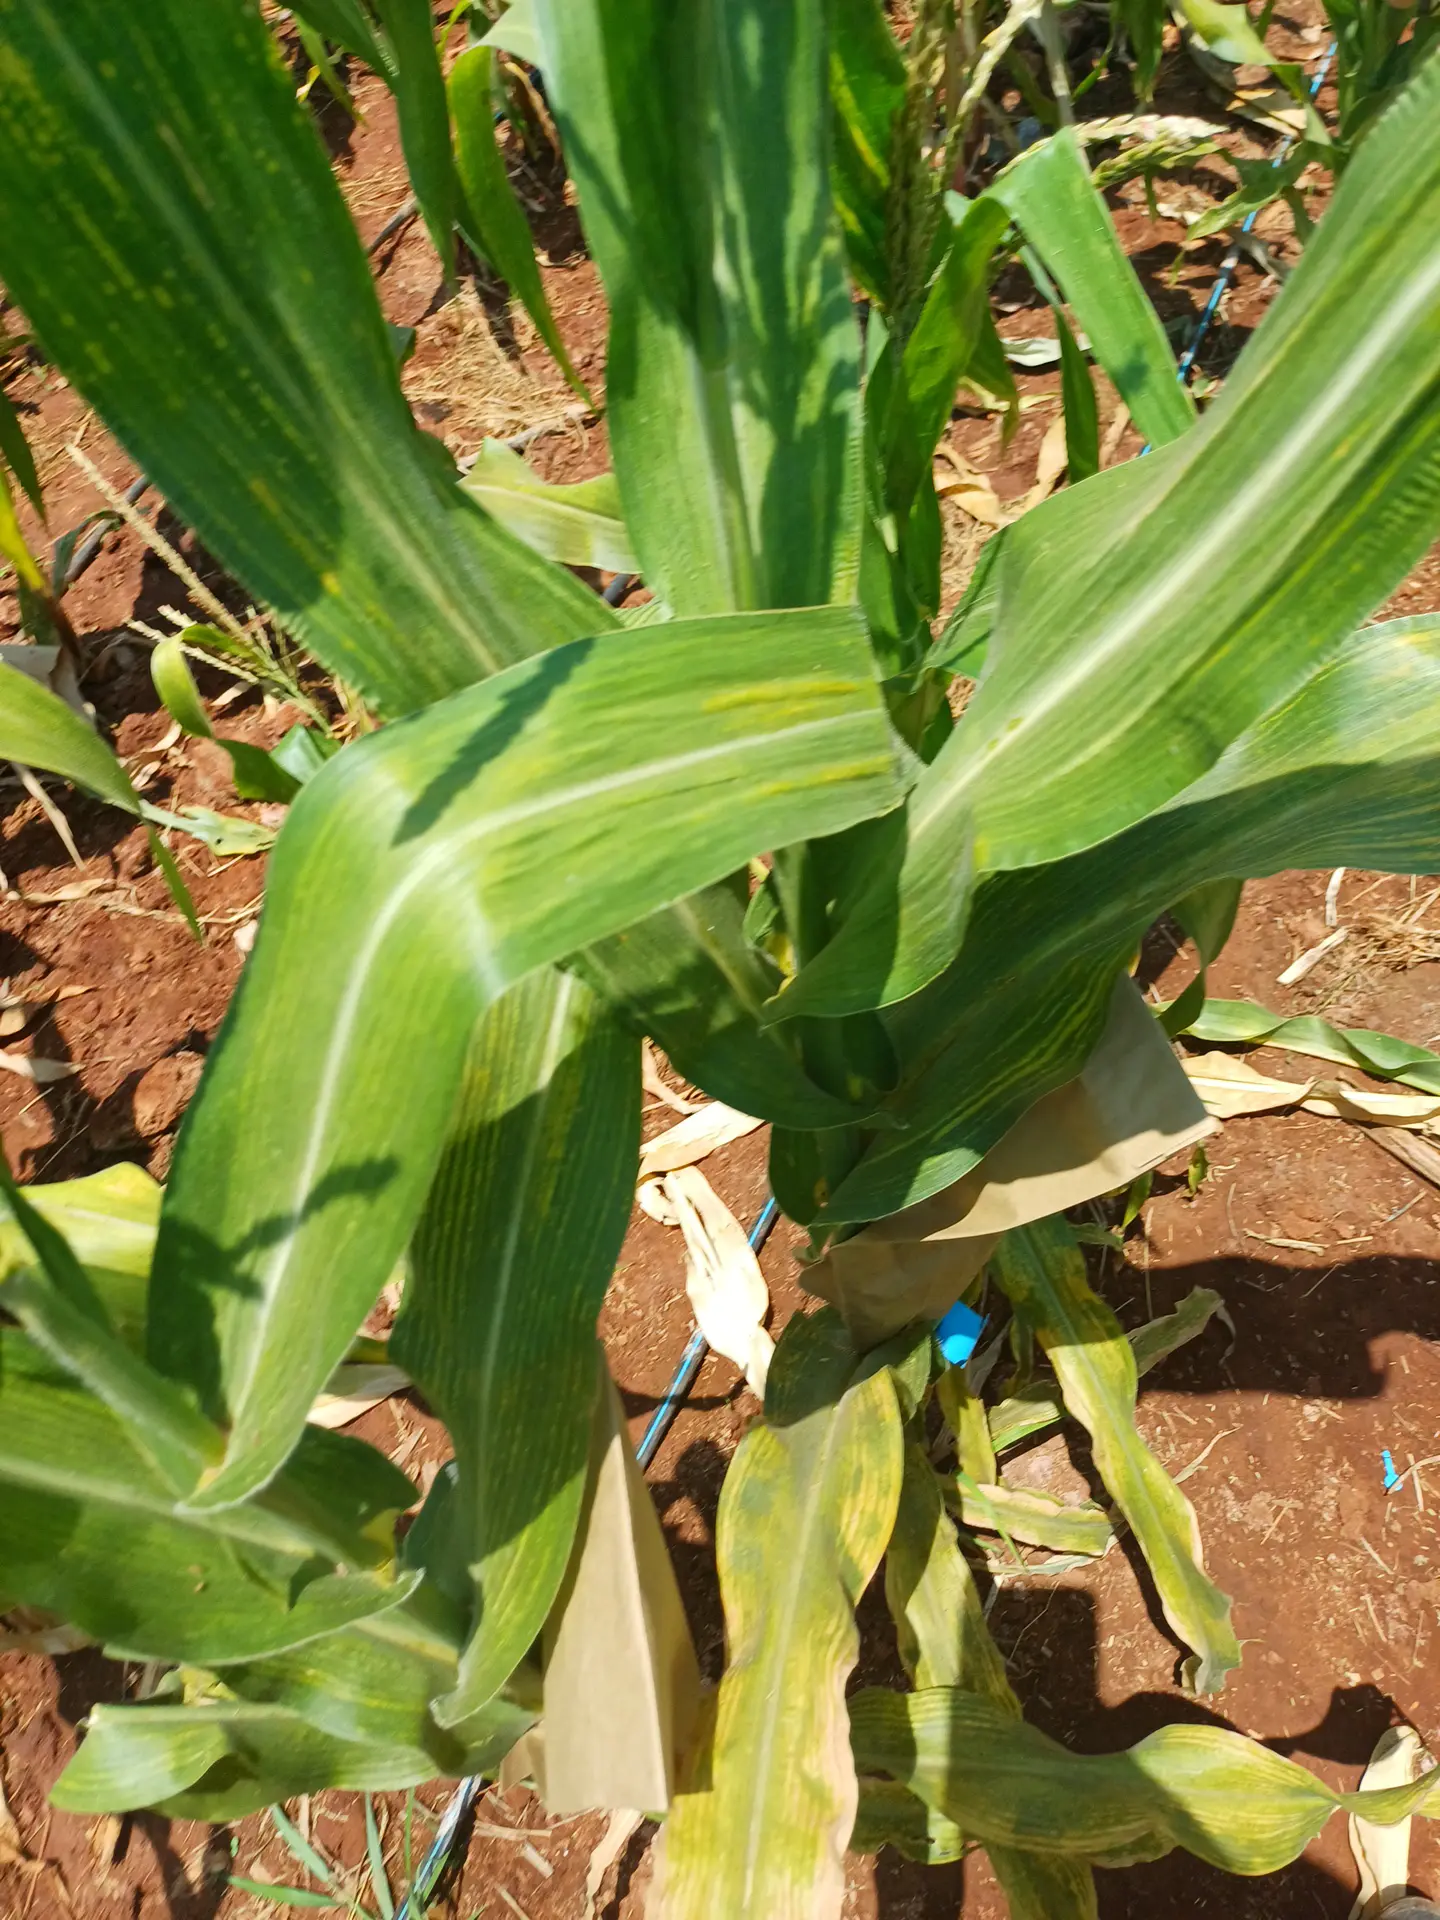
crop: maize
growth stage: flowering
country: Kenya
